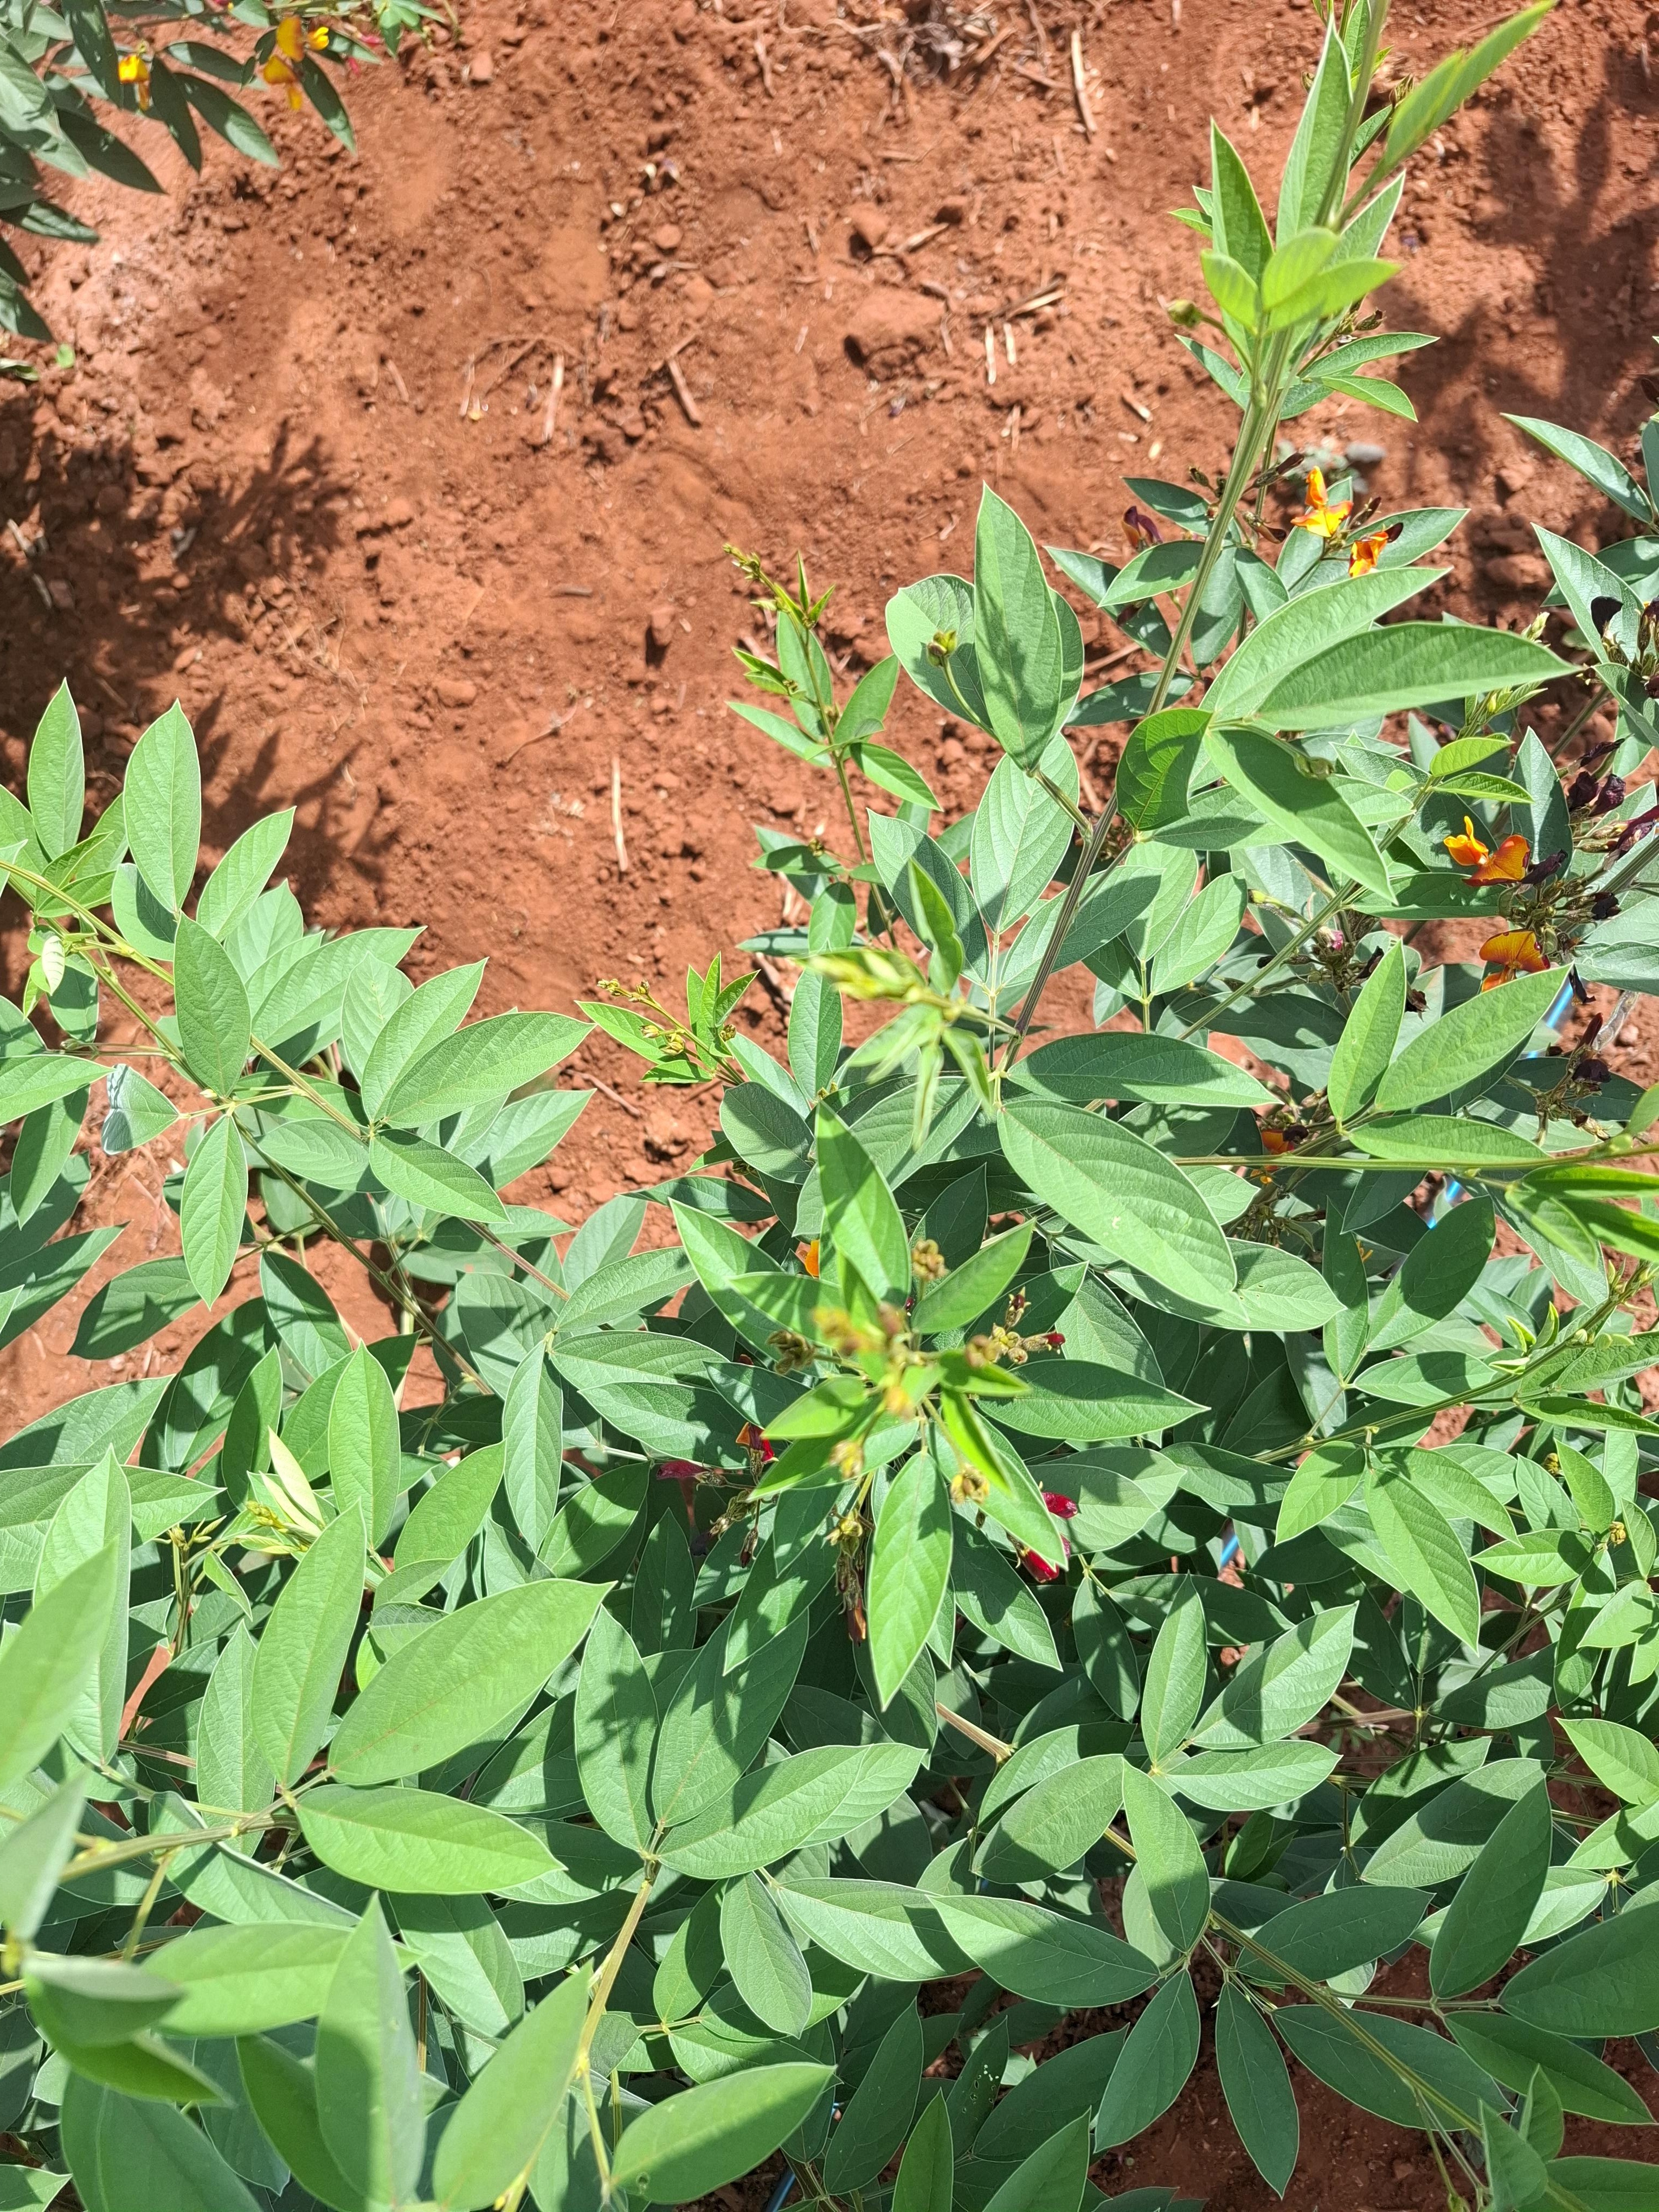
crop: pigeonpea
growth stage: vegetative
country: Kenya
